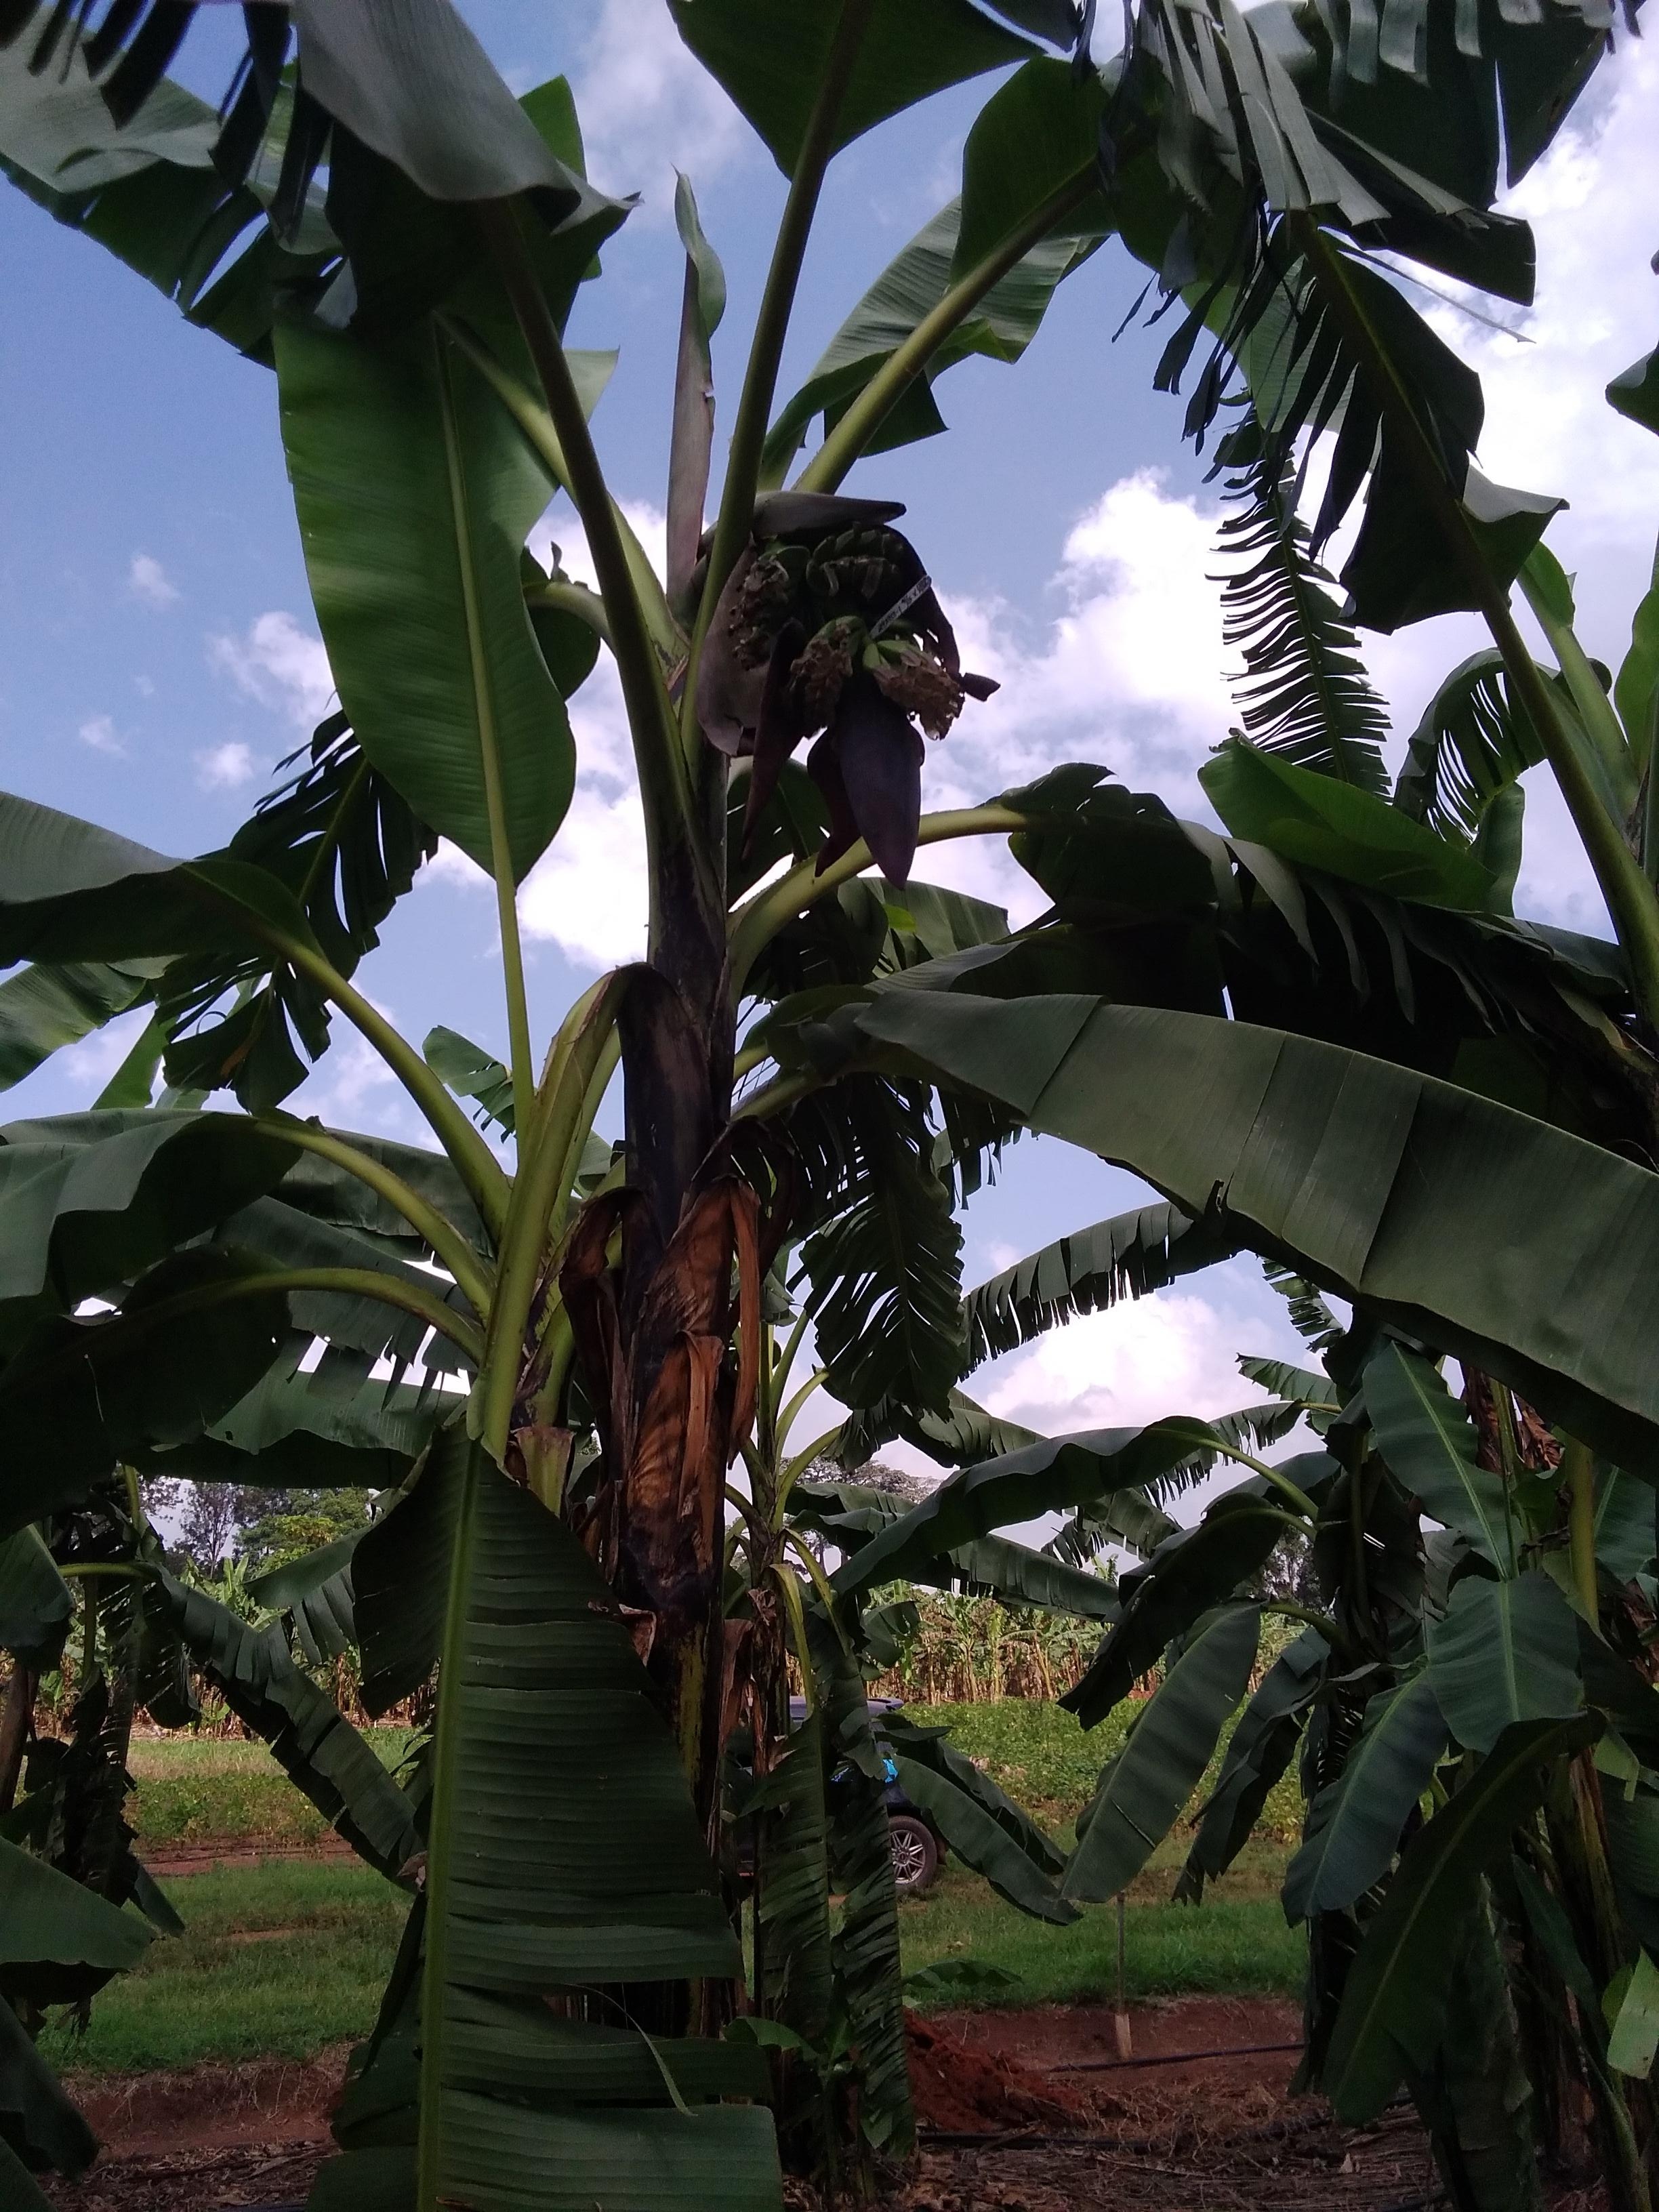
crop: banana
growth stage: flowering
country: Tanzania
